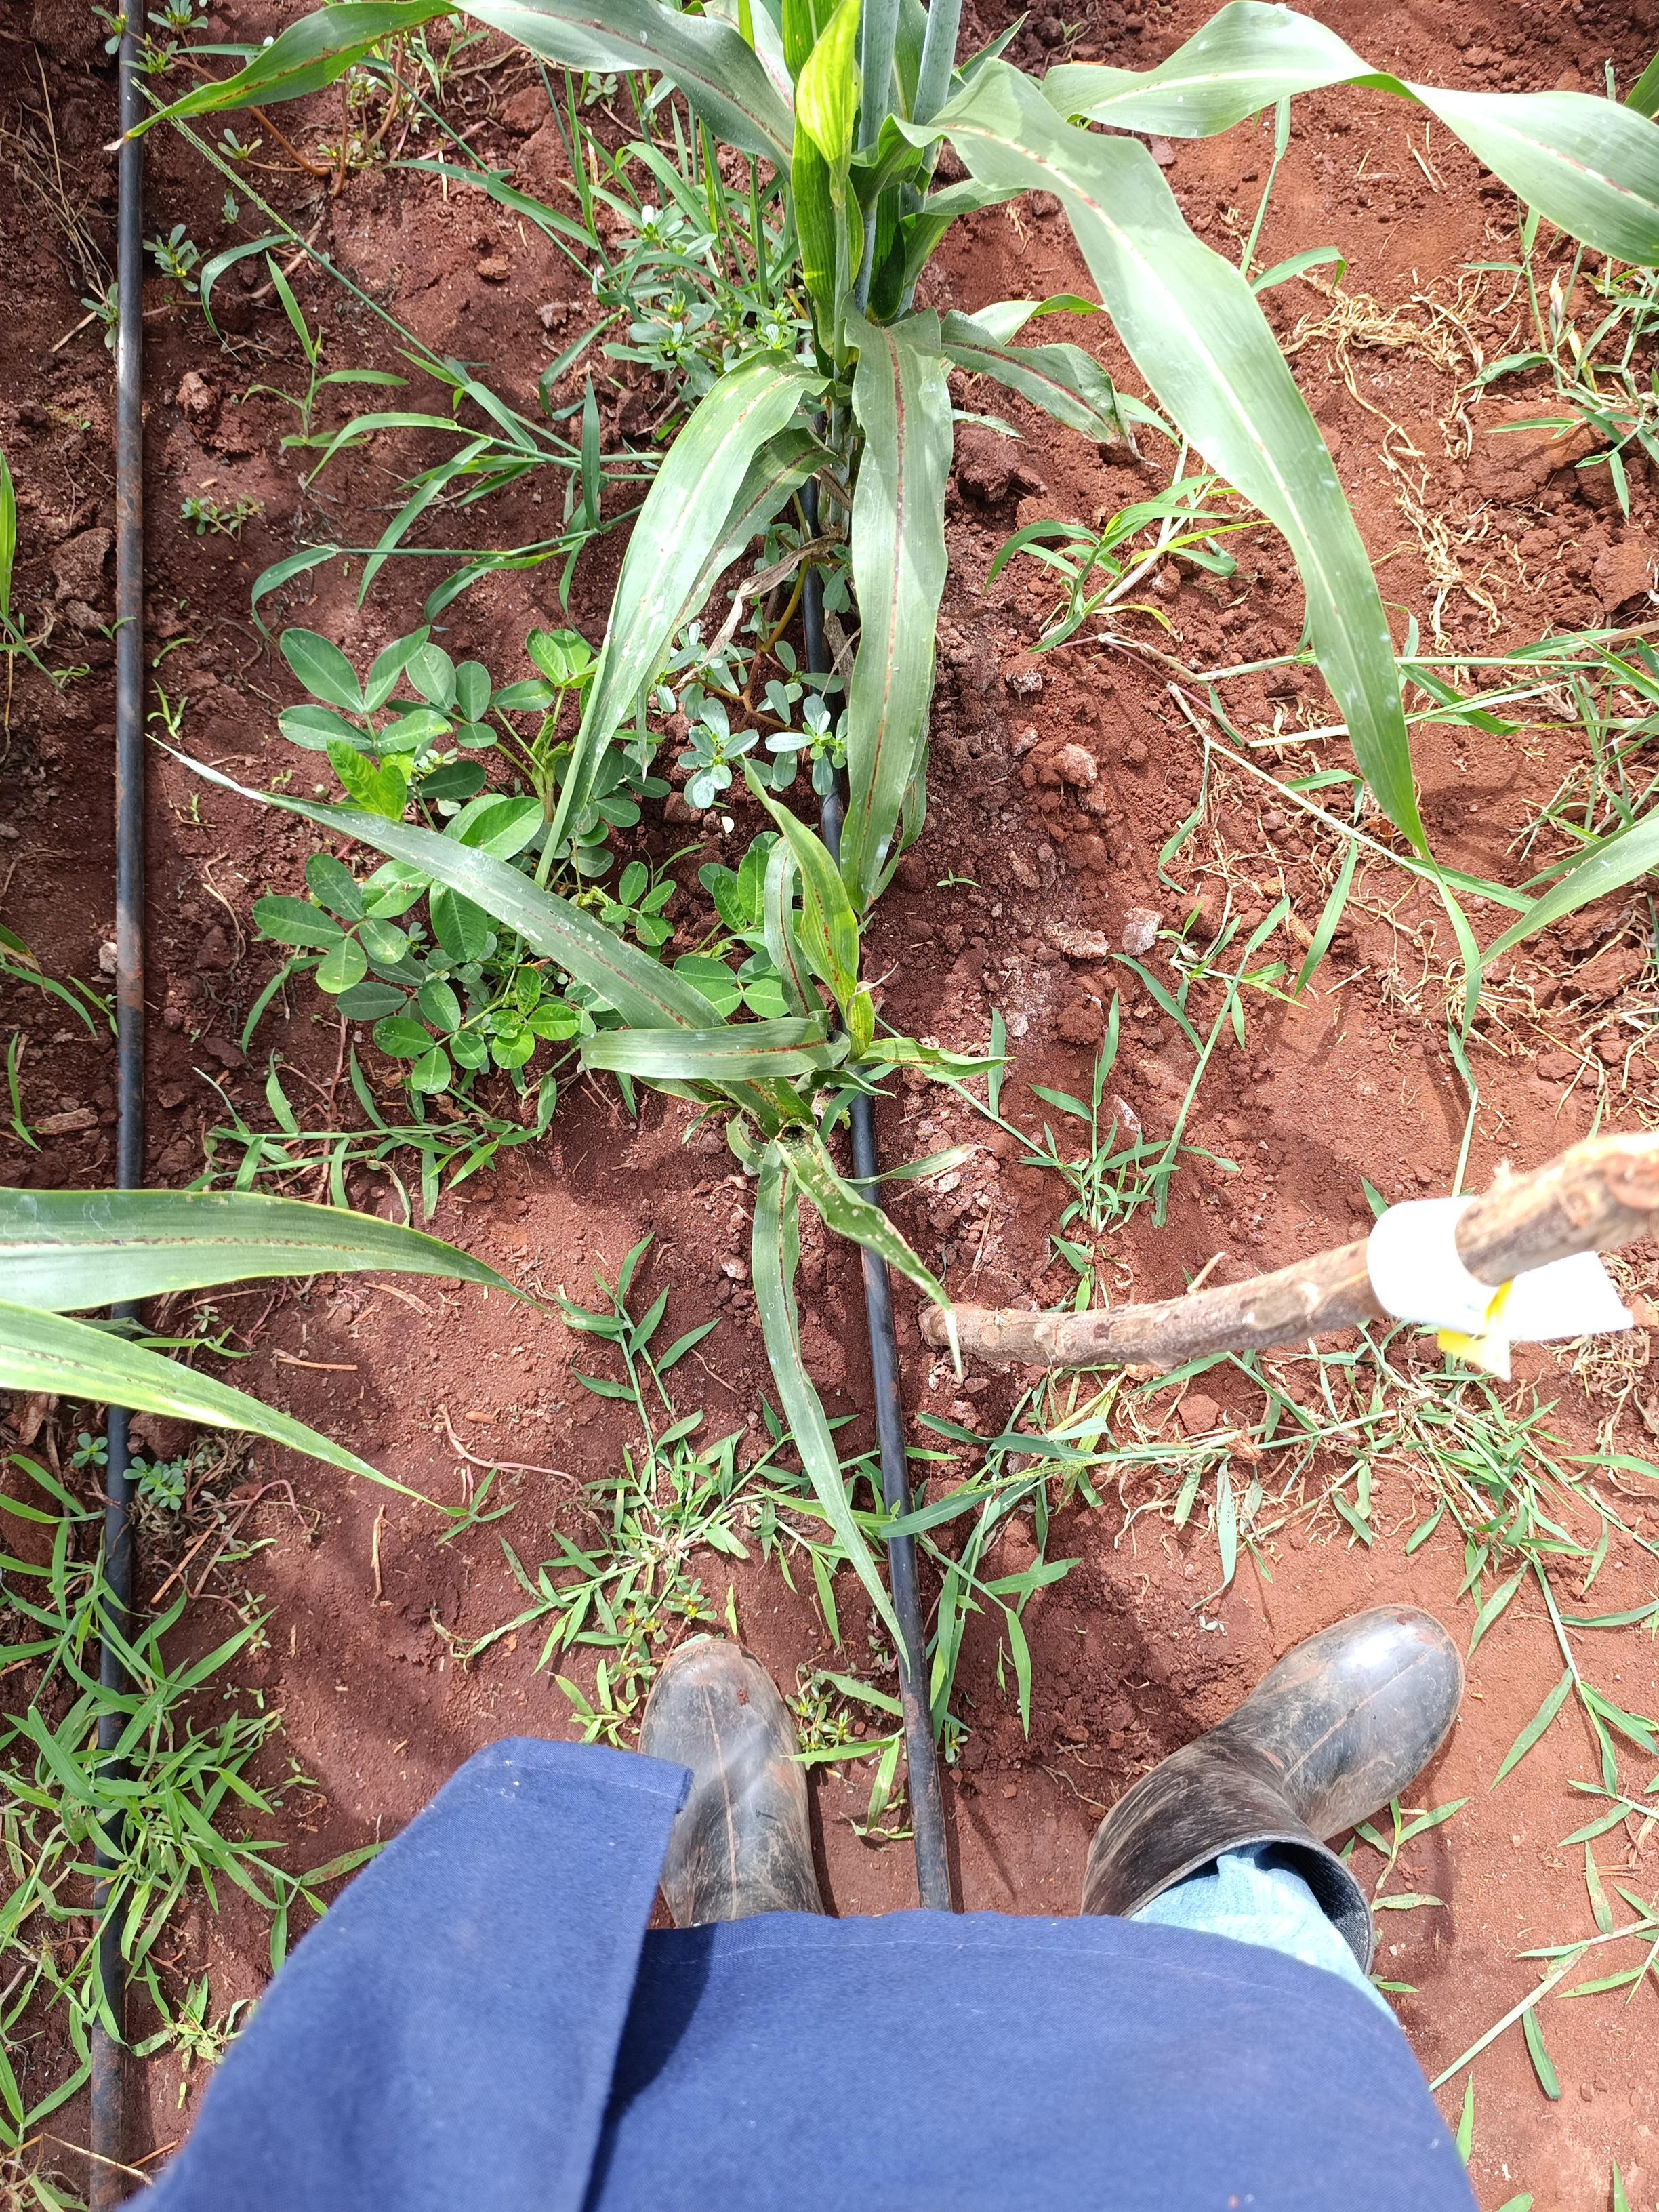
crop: sorghum
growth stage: flowering
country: Kenya
